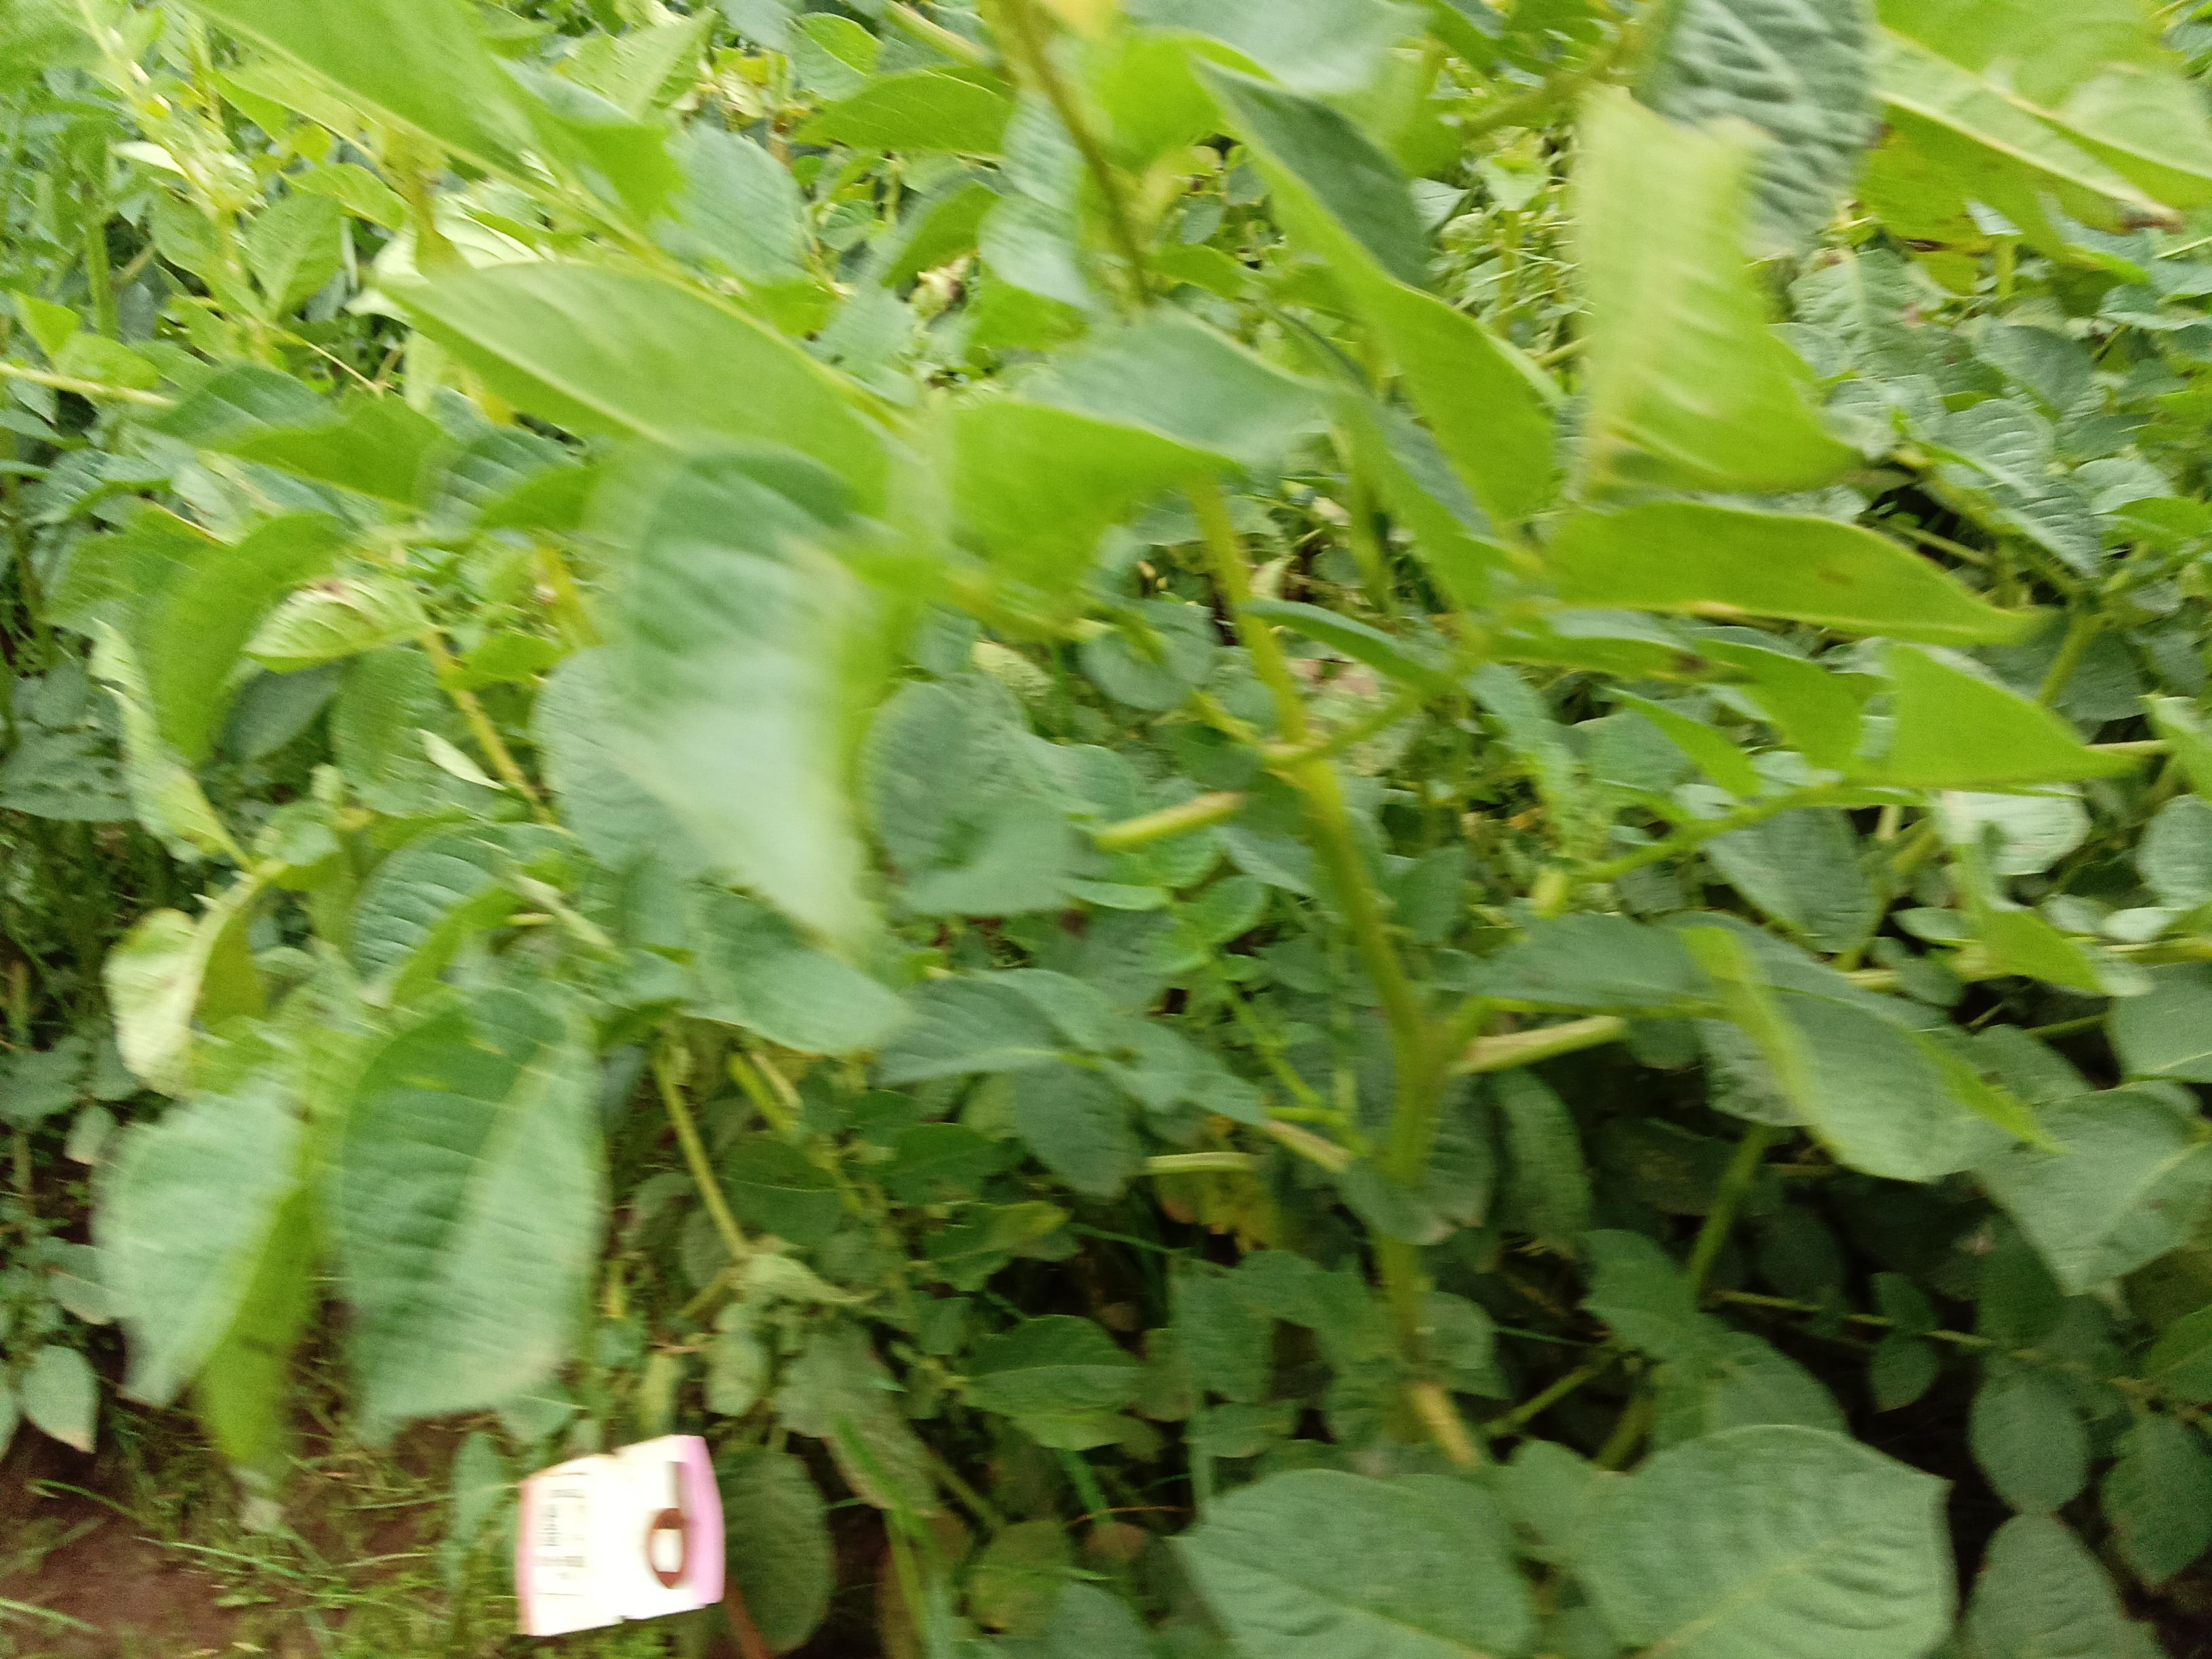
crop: potato
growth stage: harvest maturity
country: Kenya
